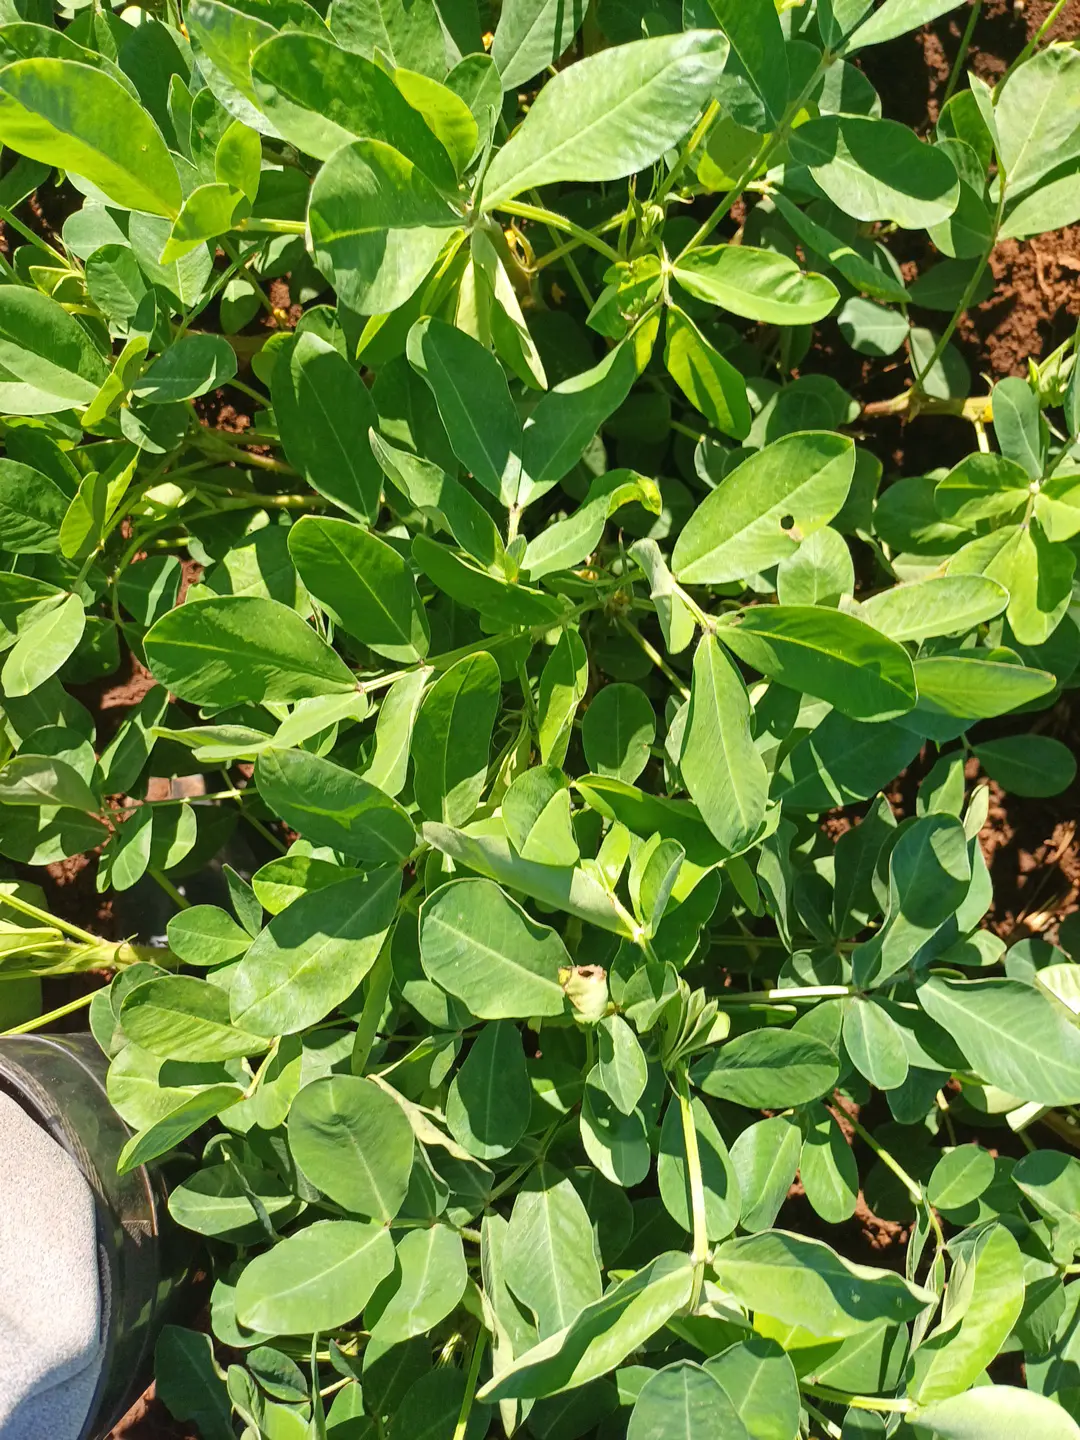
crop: groundnut
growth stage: flowering
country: Kenya
